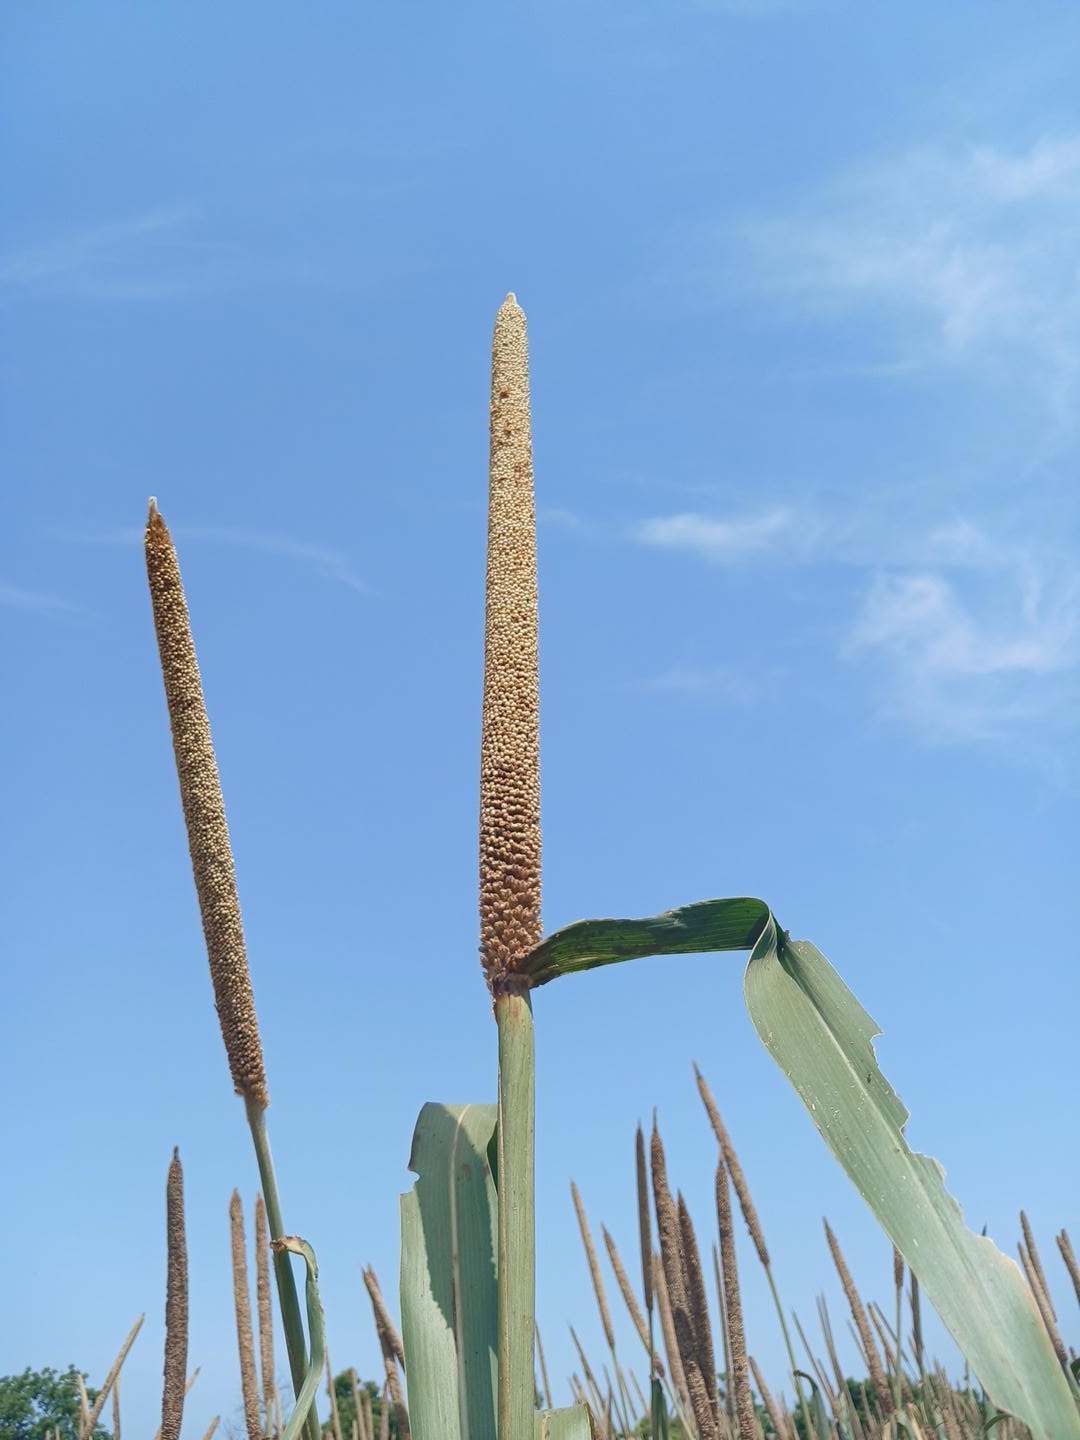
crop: pearl millet
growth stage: maturity
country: Senegal
